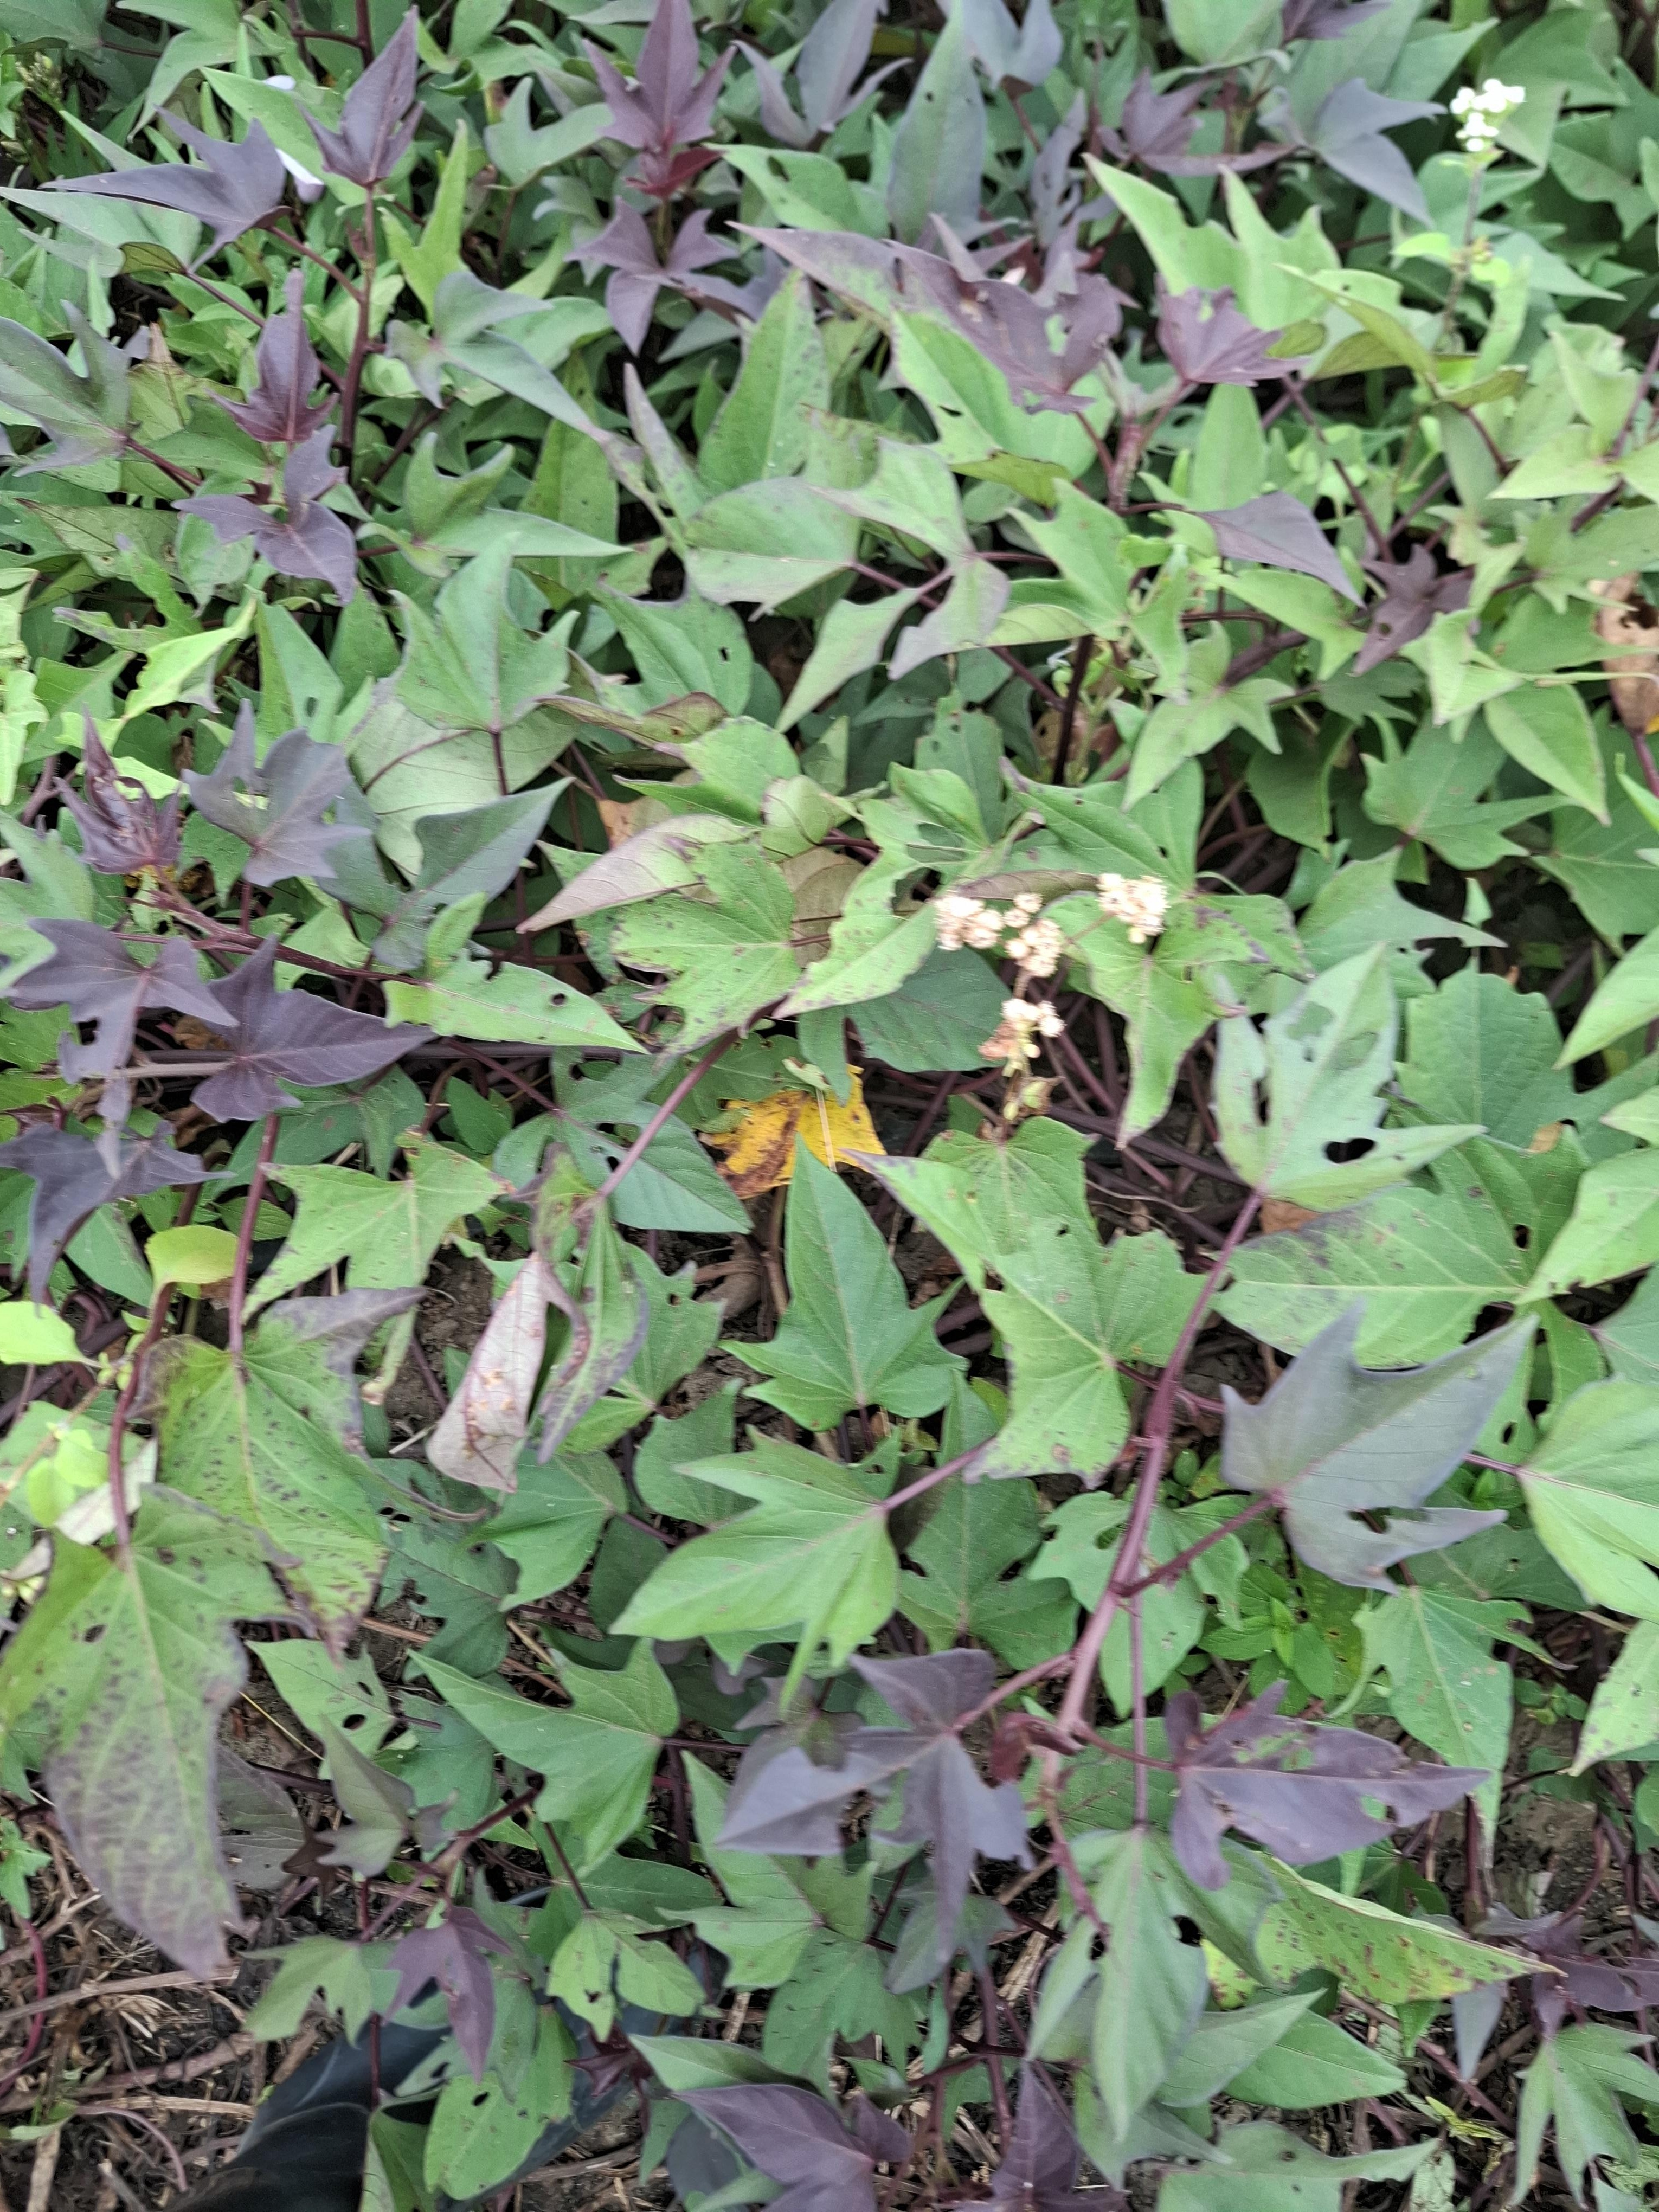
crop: sweet potato
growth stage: flowering
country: Tanzania
